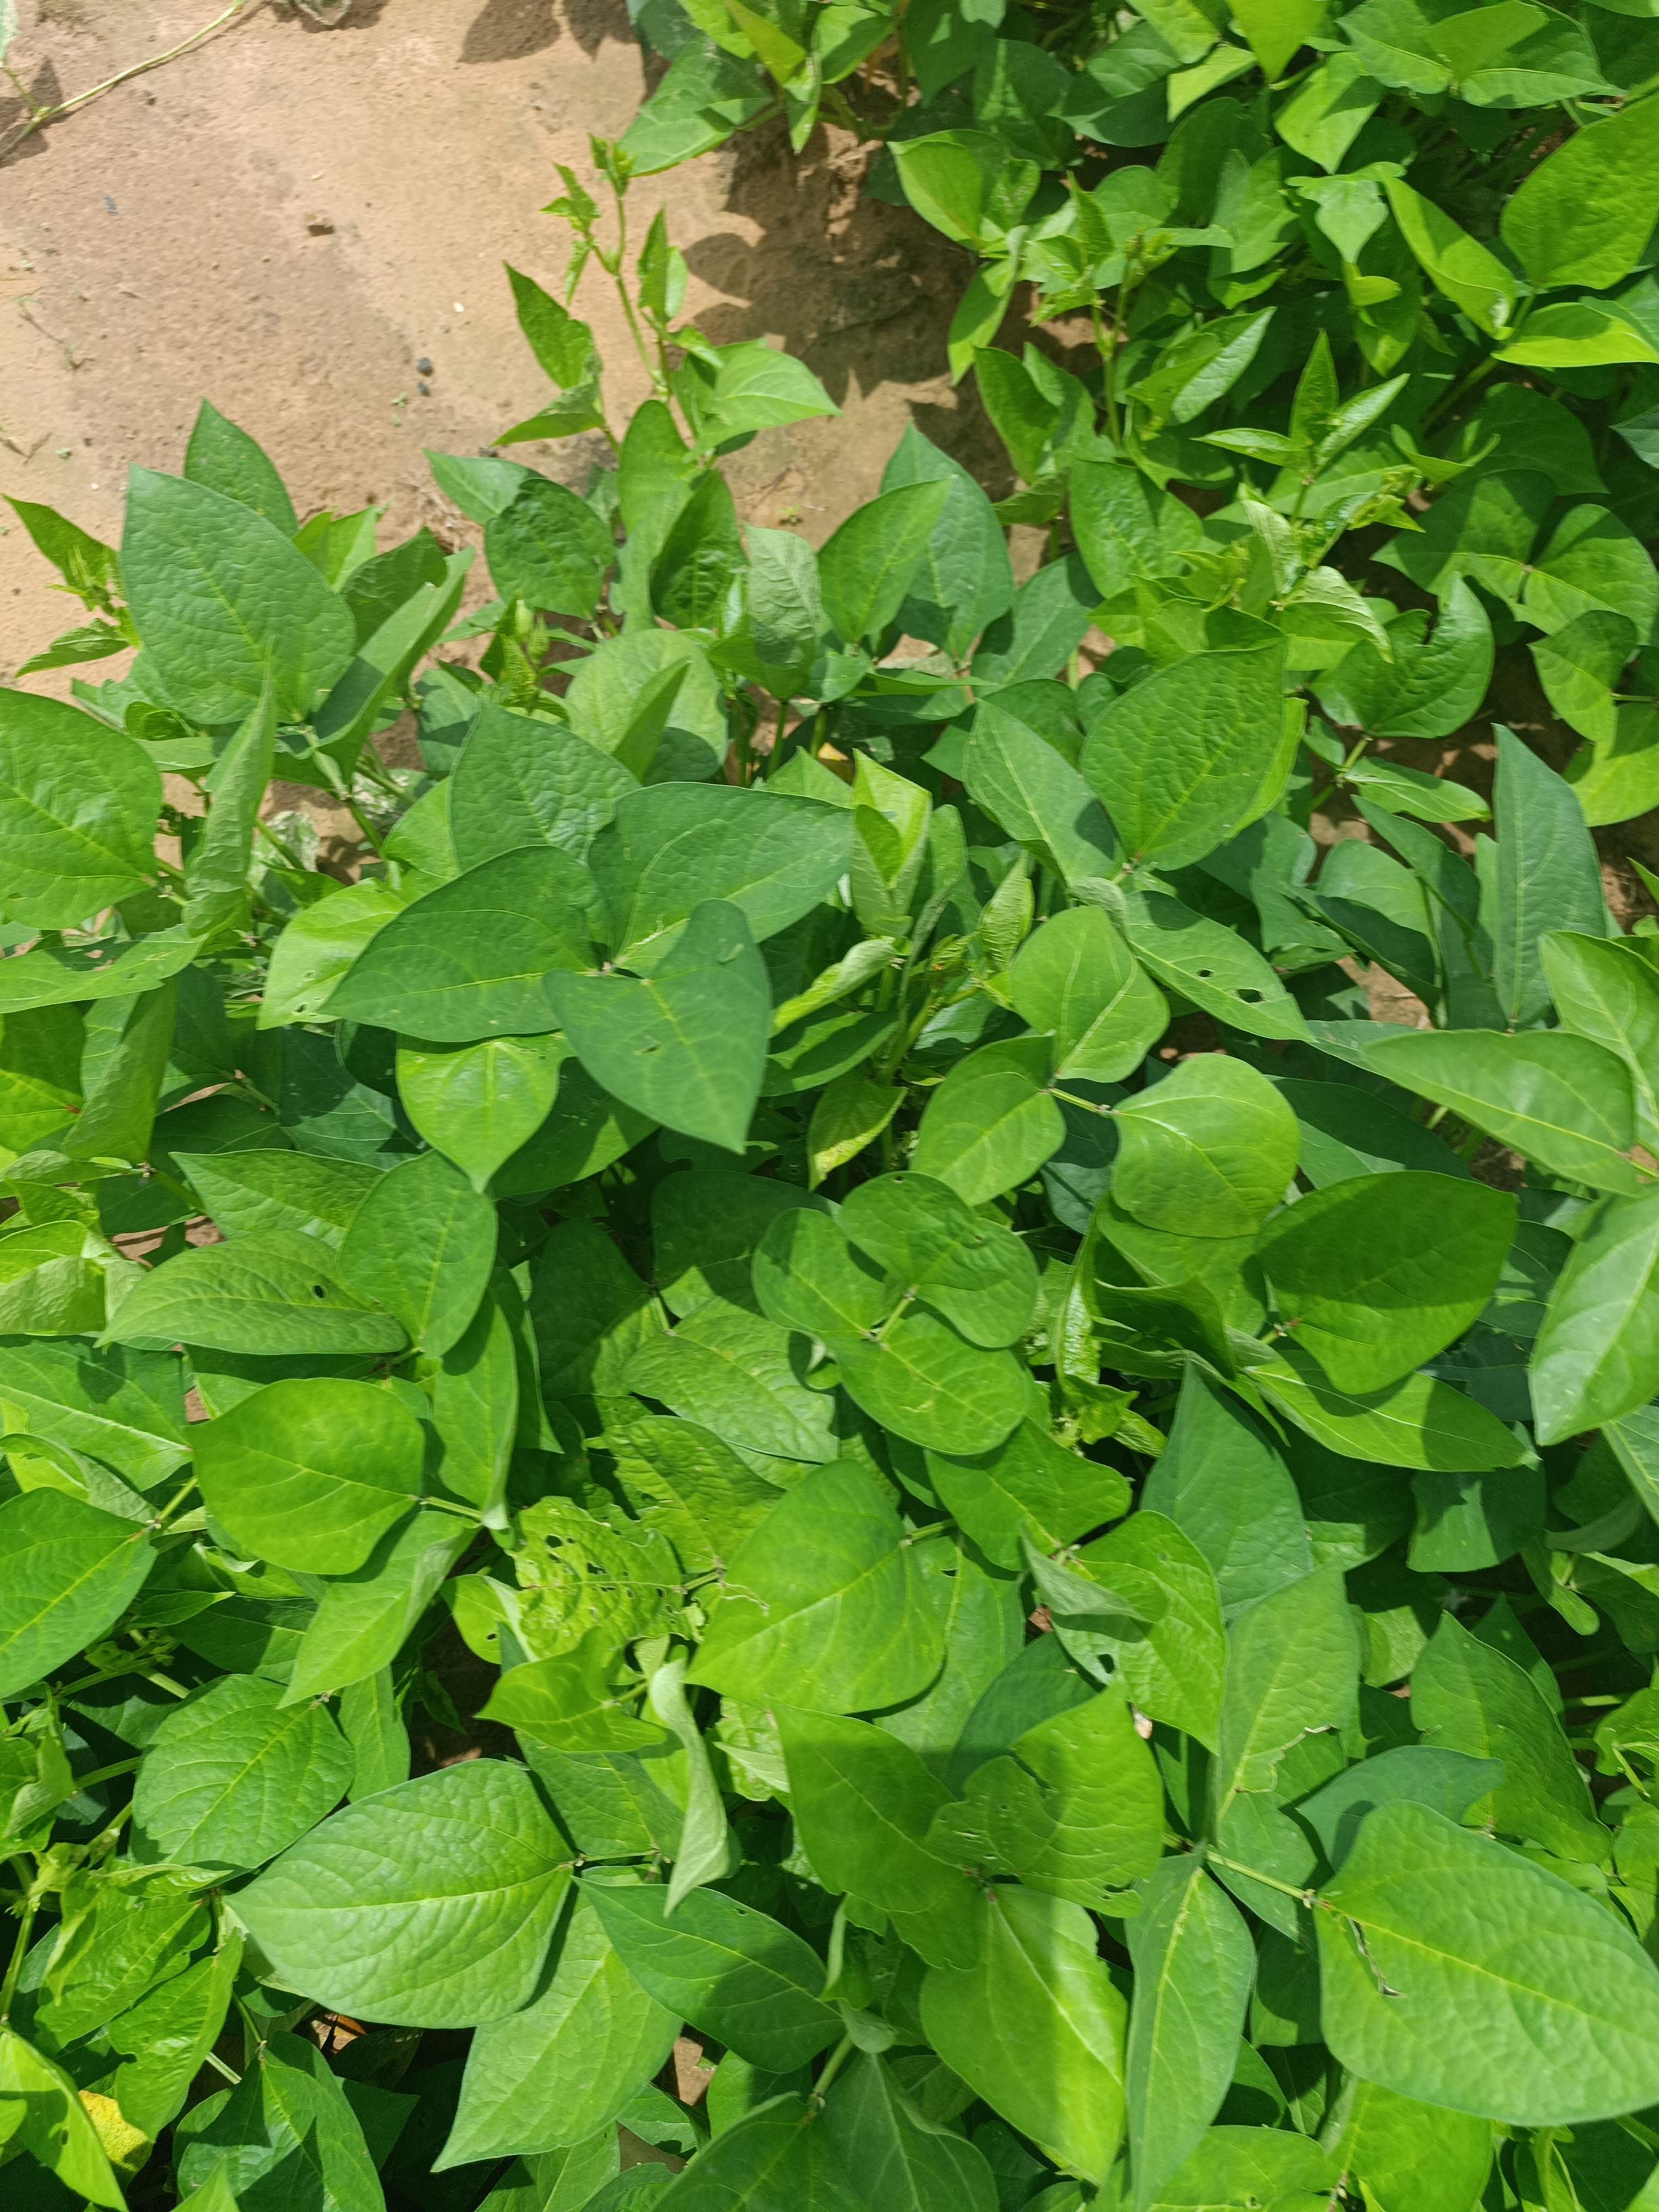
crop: cowpea
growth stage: vegetative
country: Nigeria
